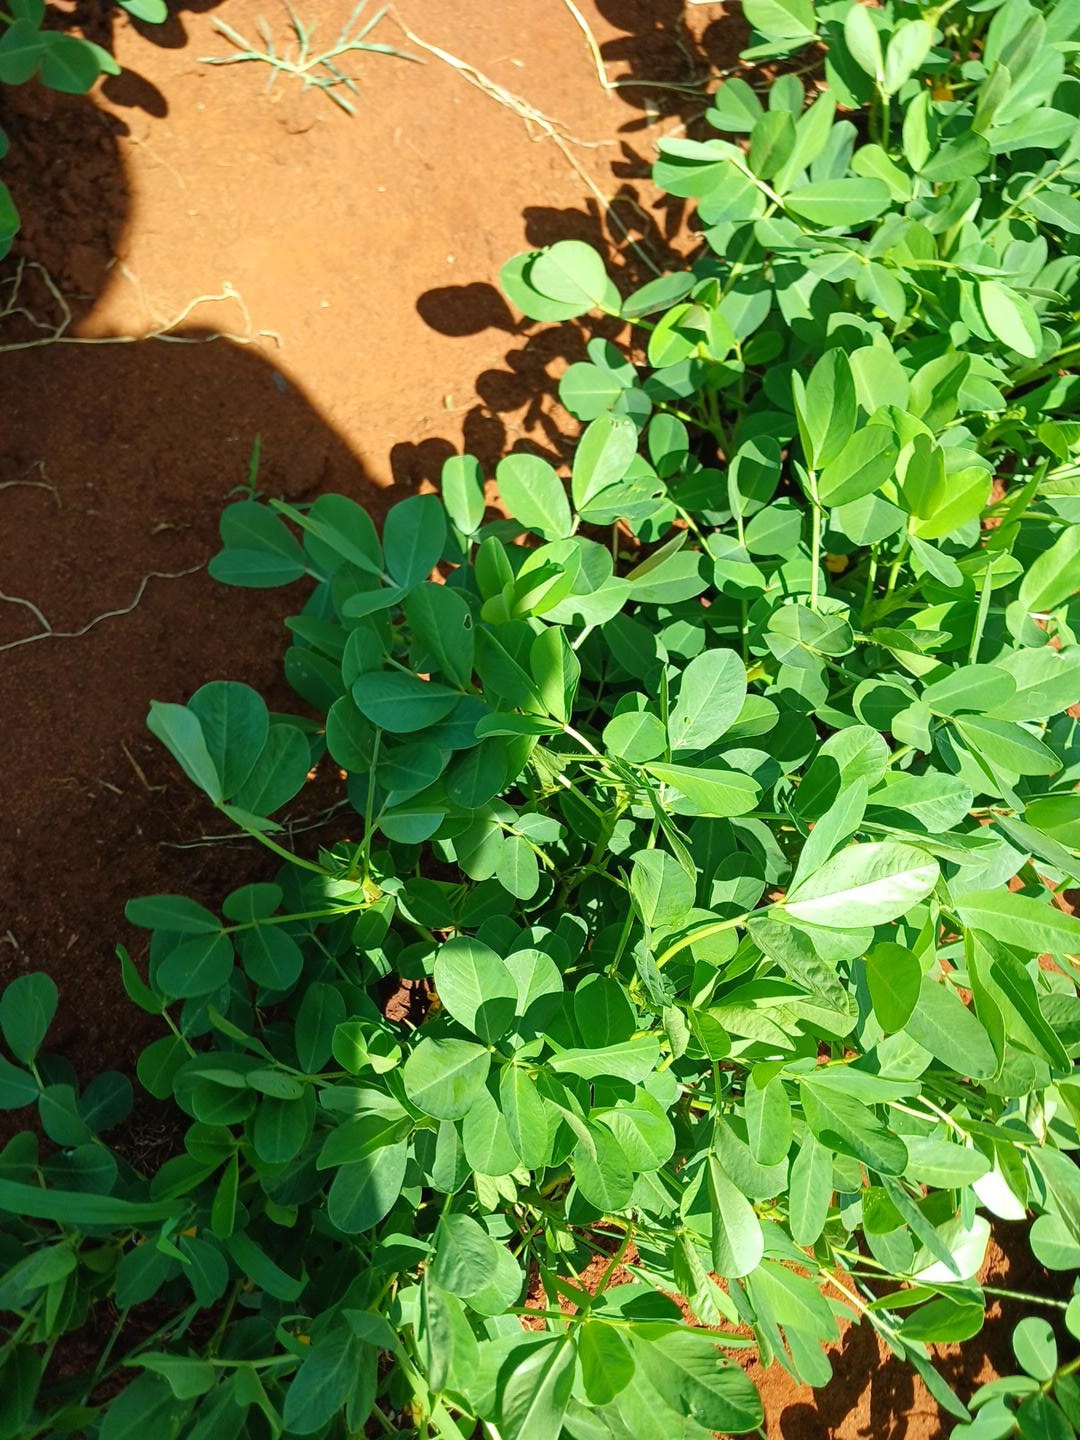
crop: groundnut
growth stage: flowering
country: Kenya
